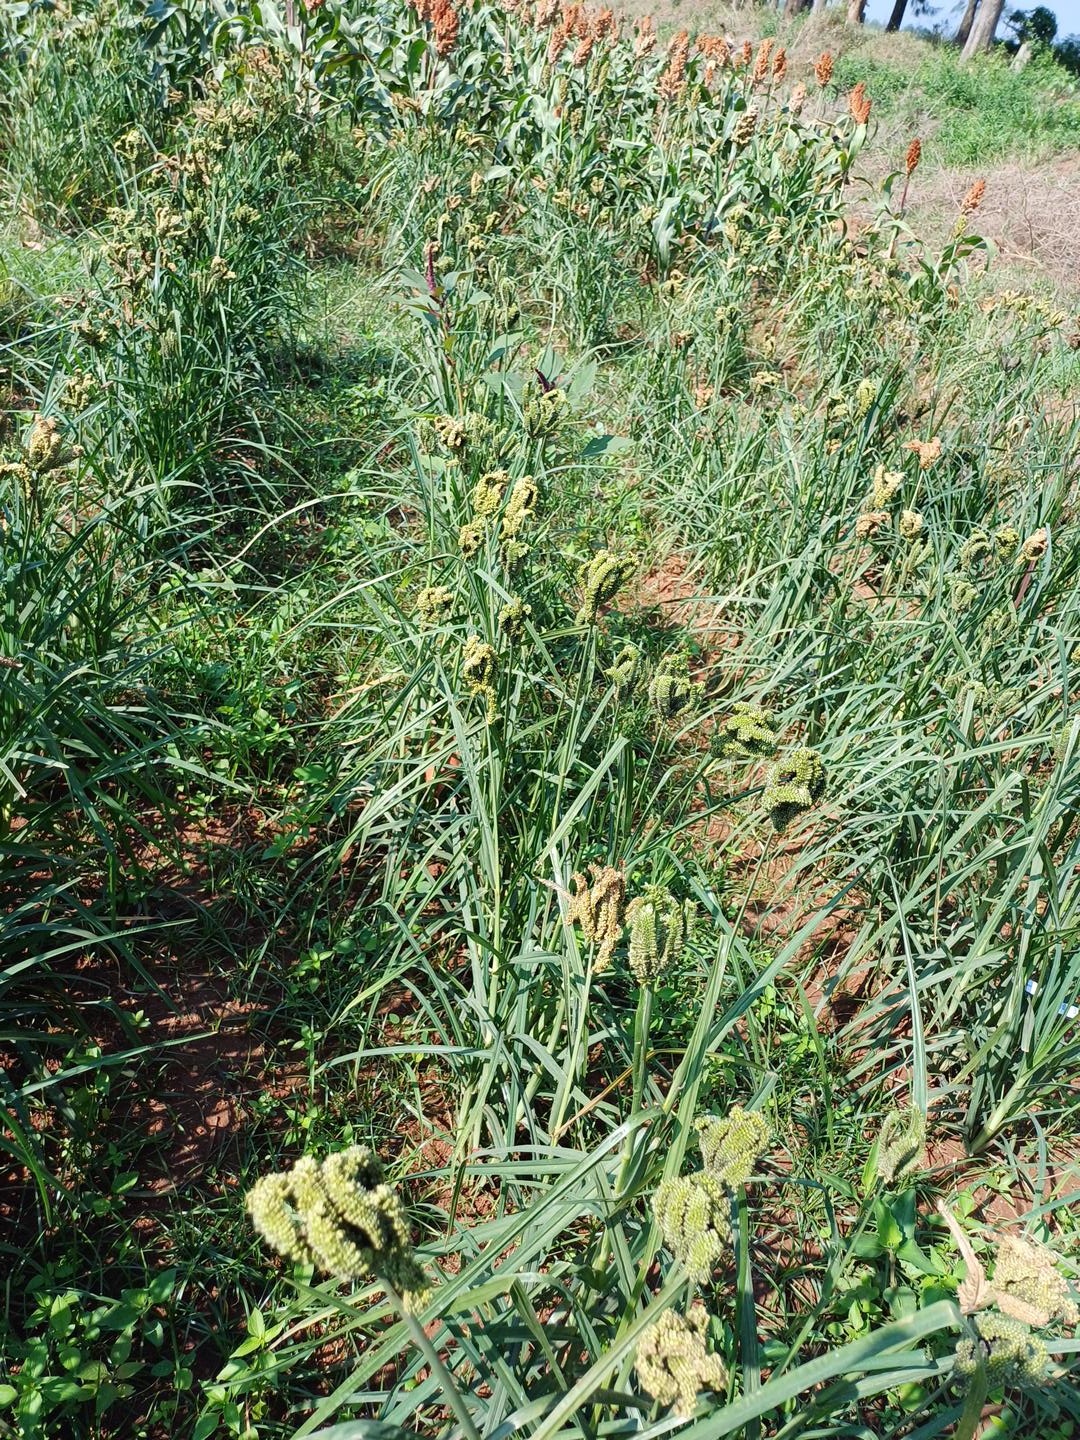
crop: finger millet
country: Kenya
